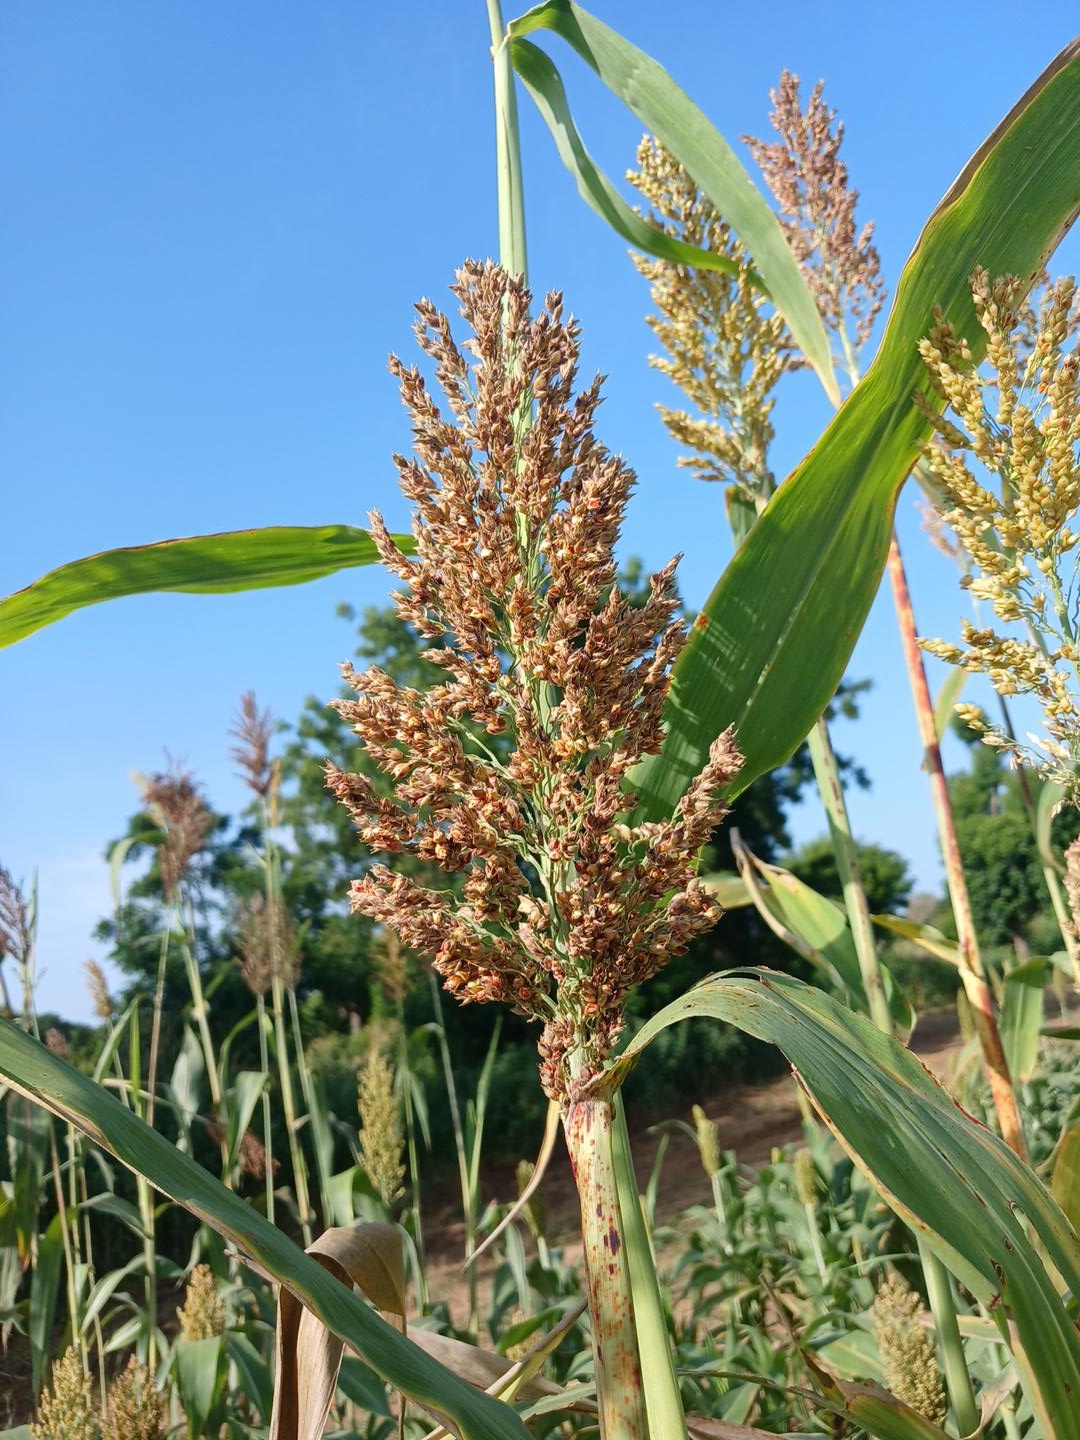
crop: sorghum
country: Senegal
